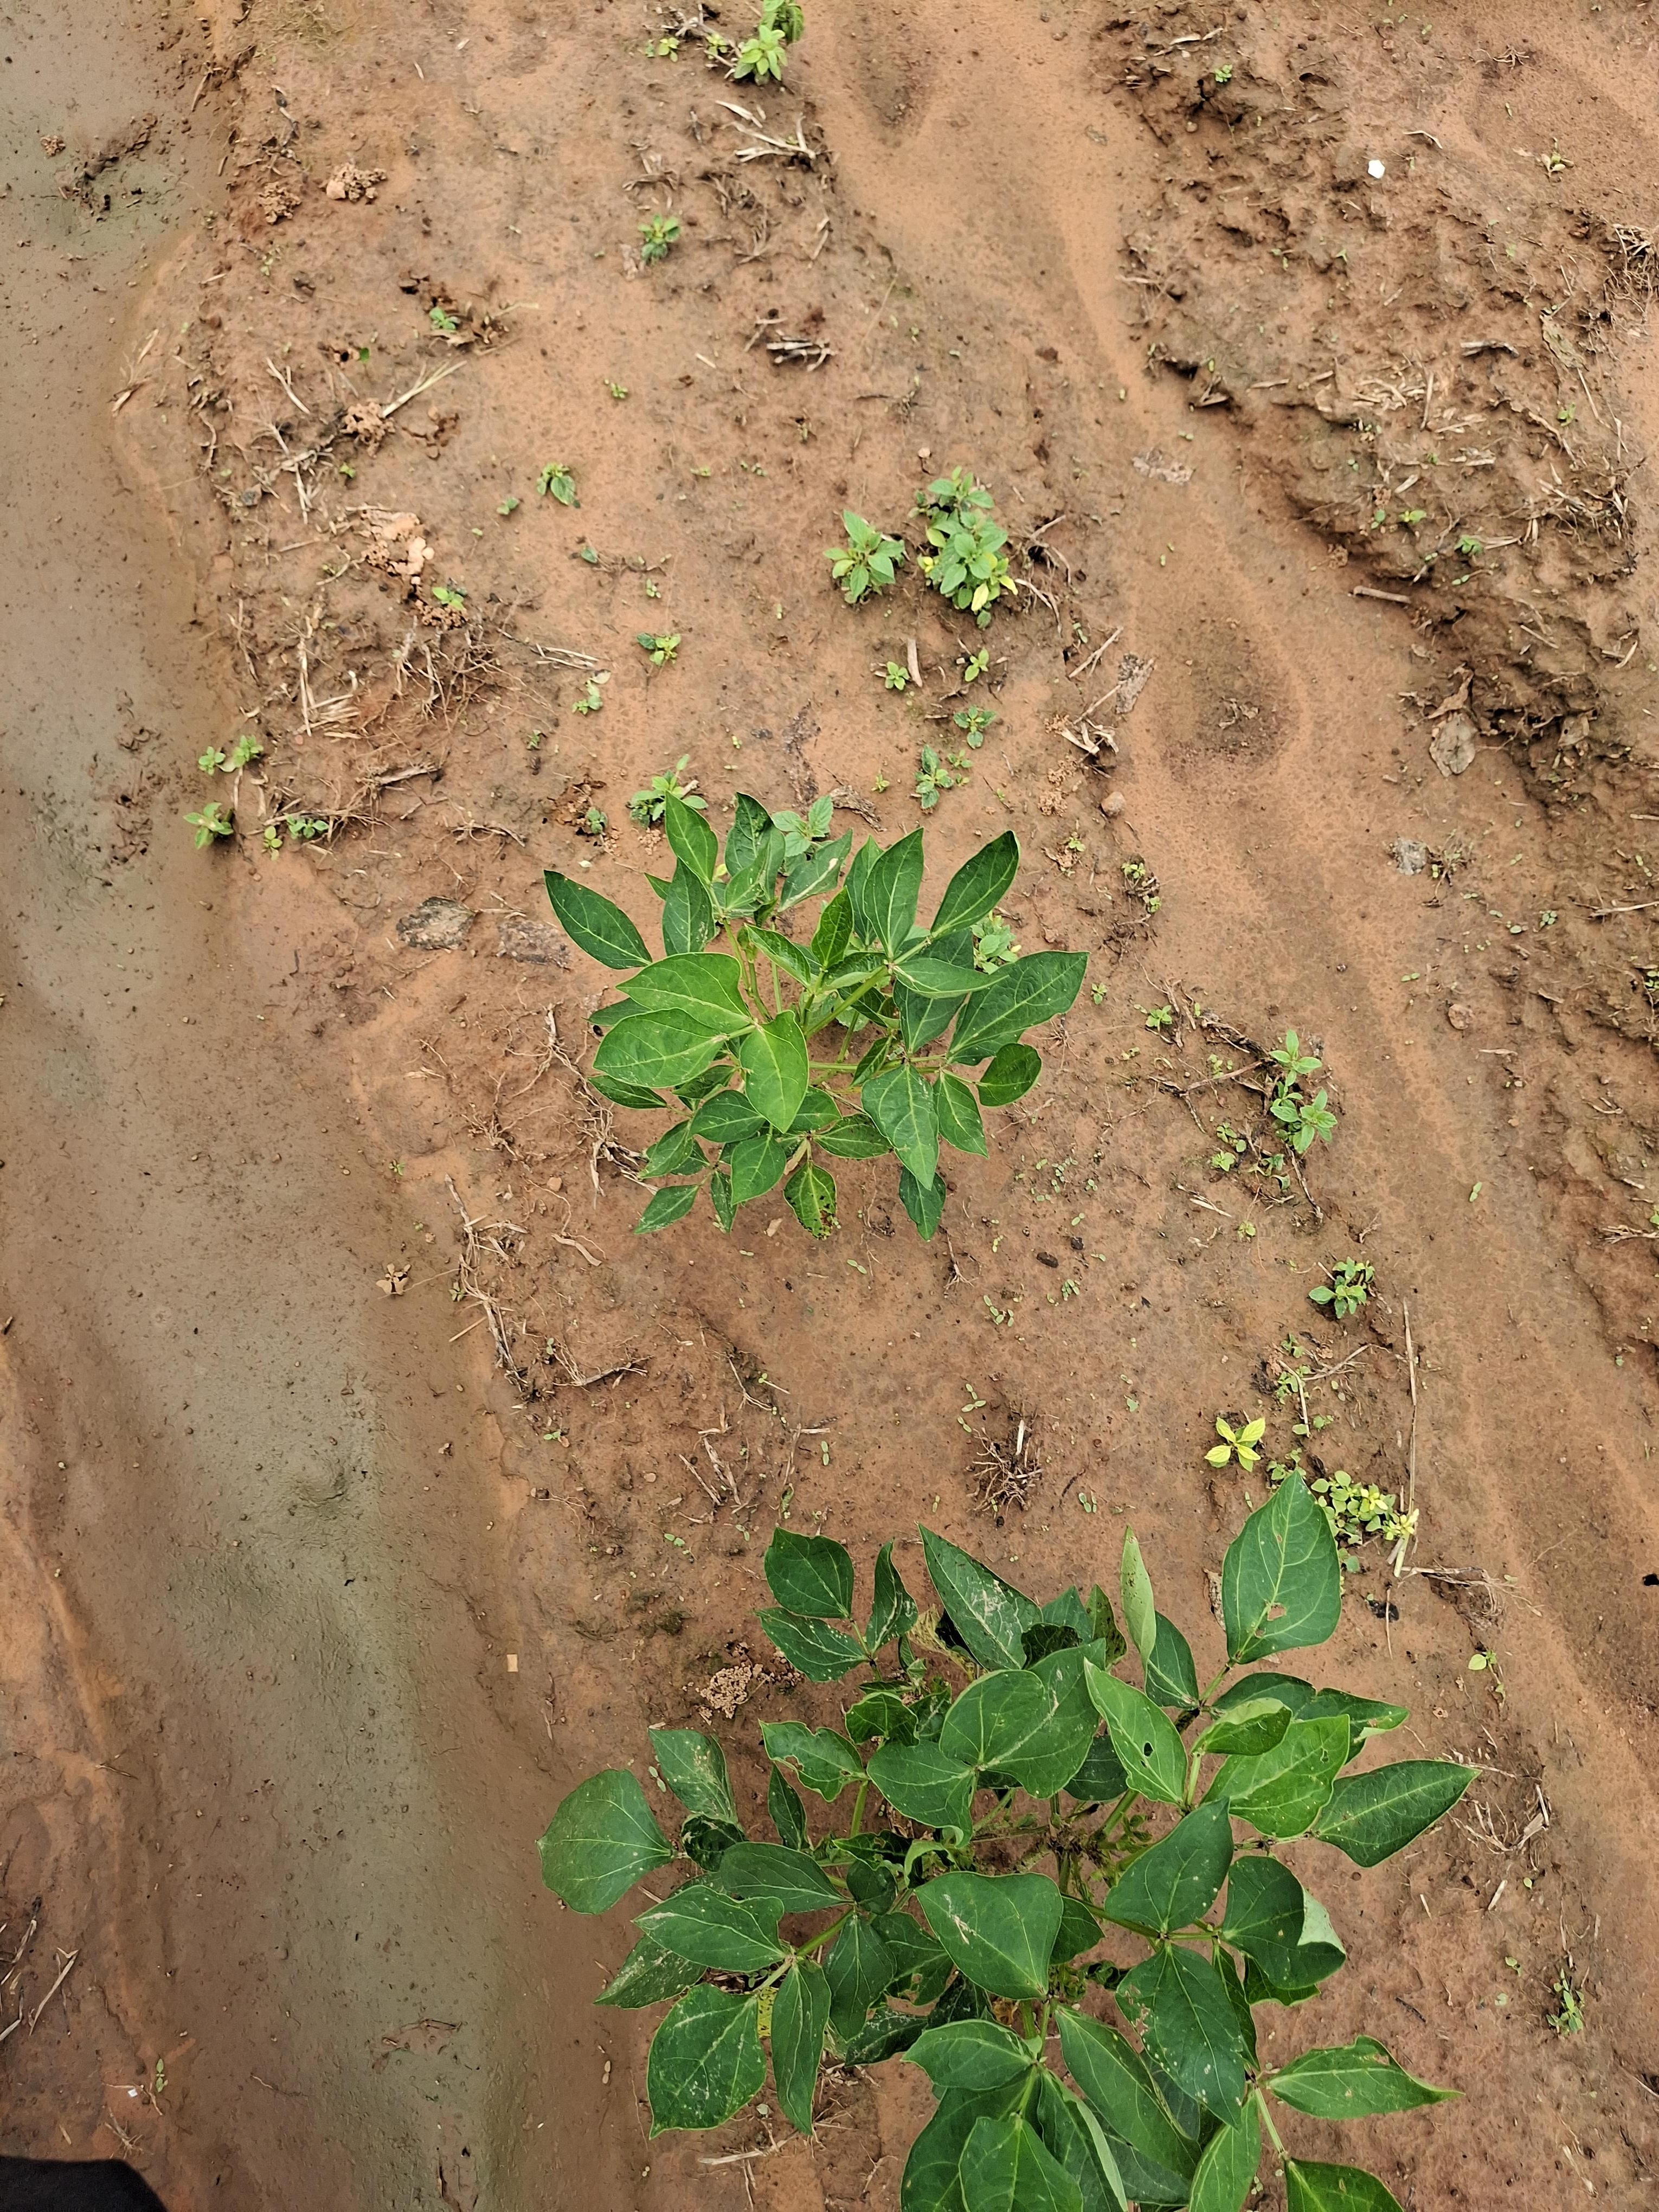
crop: cowpea
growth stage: vegetative
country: Nigeria
